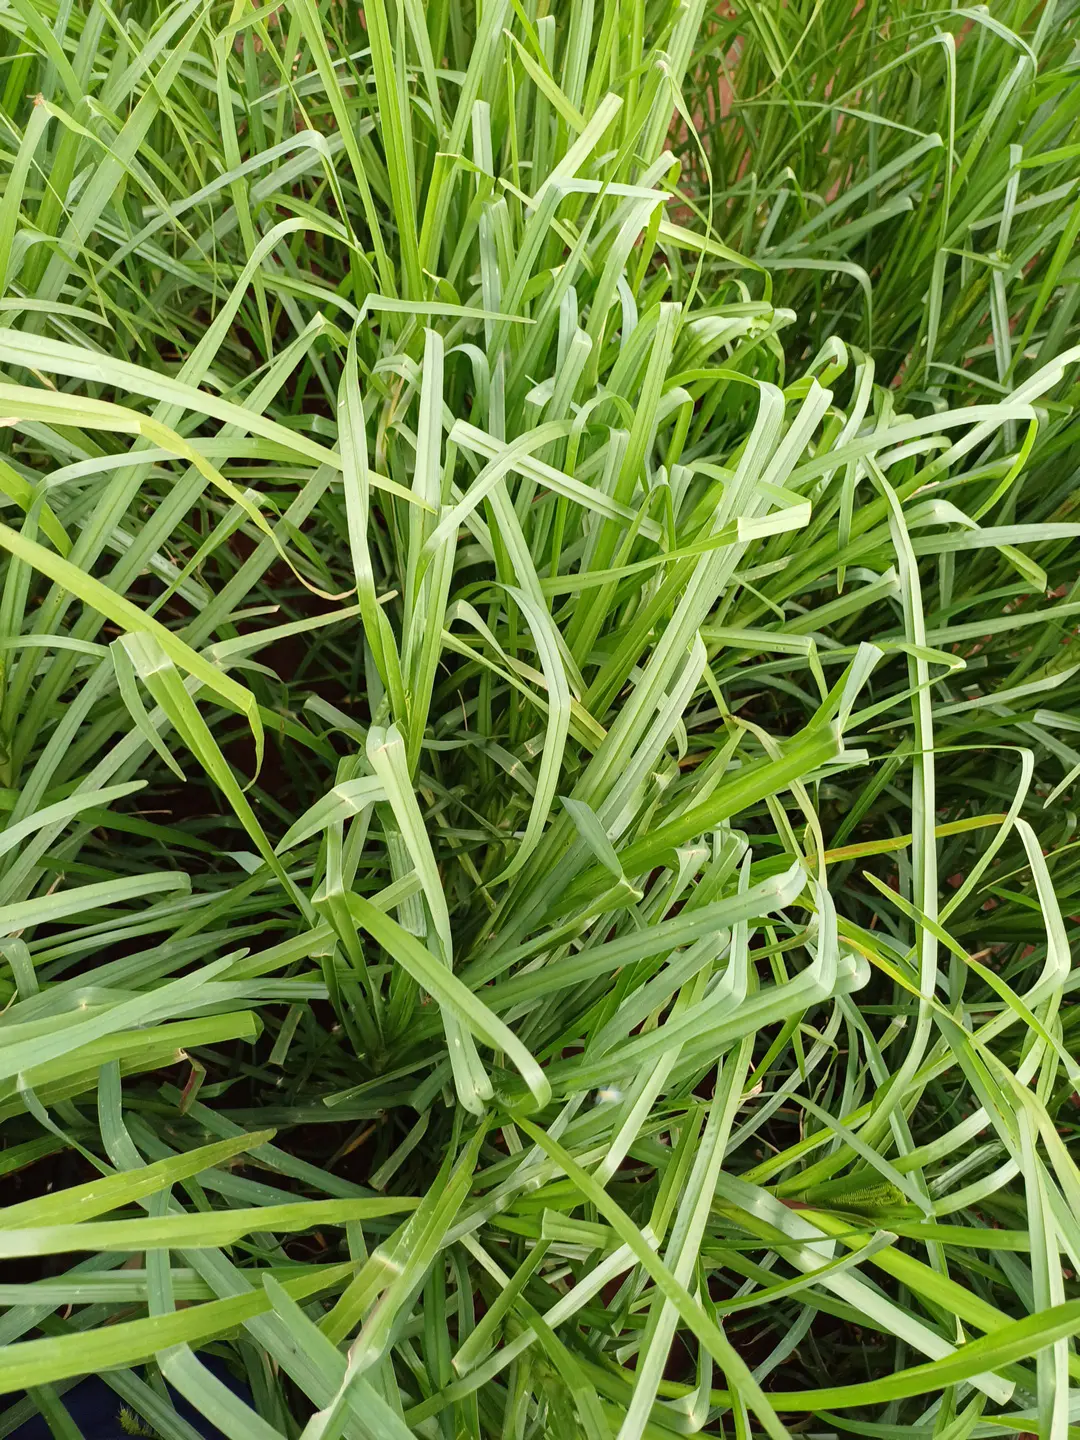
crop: finger millet
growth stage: flowering
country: Kenya
